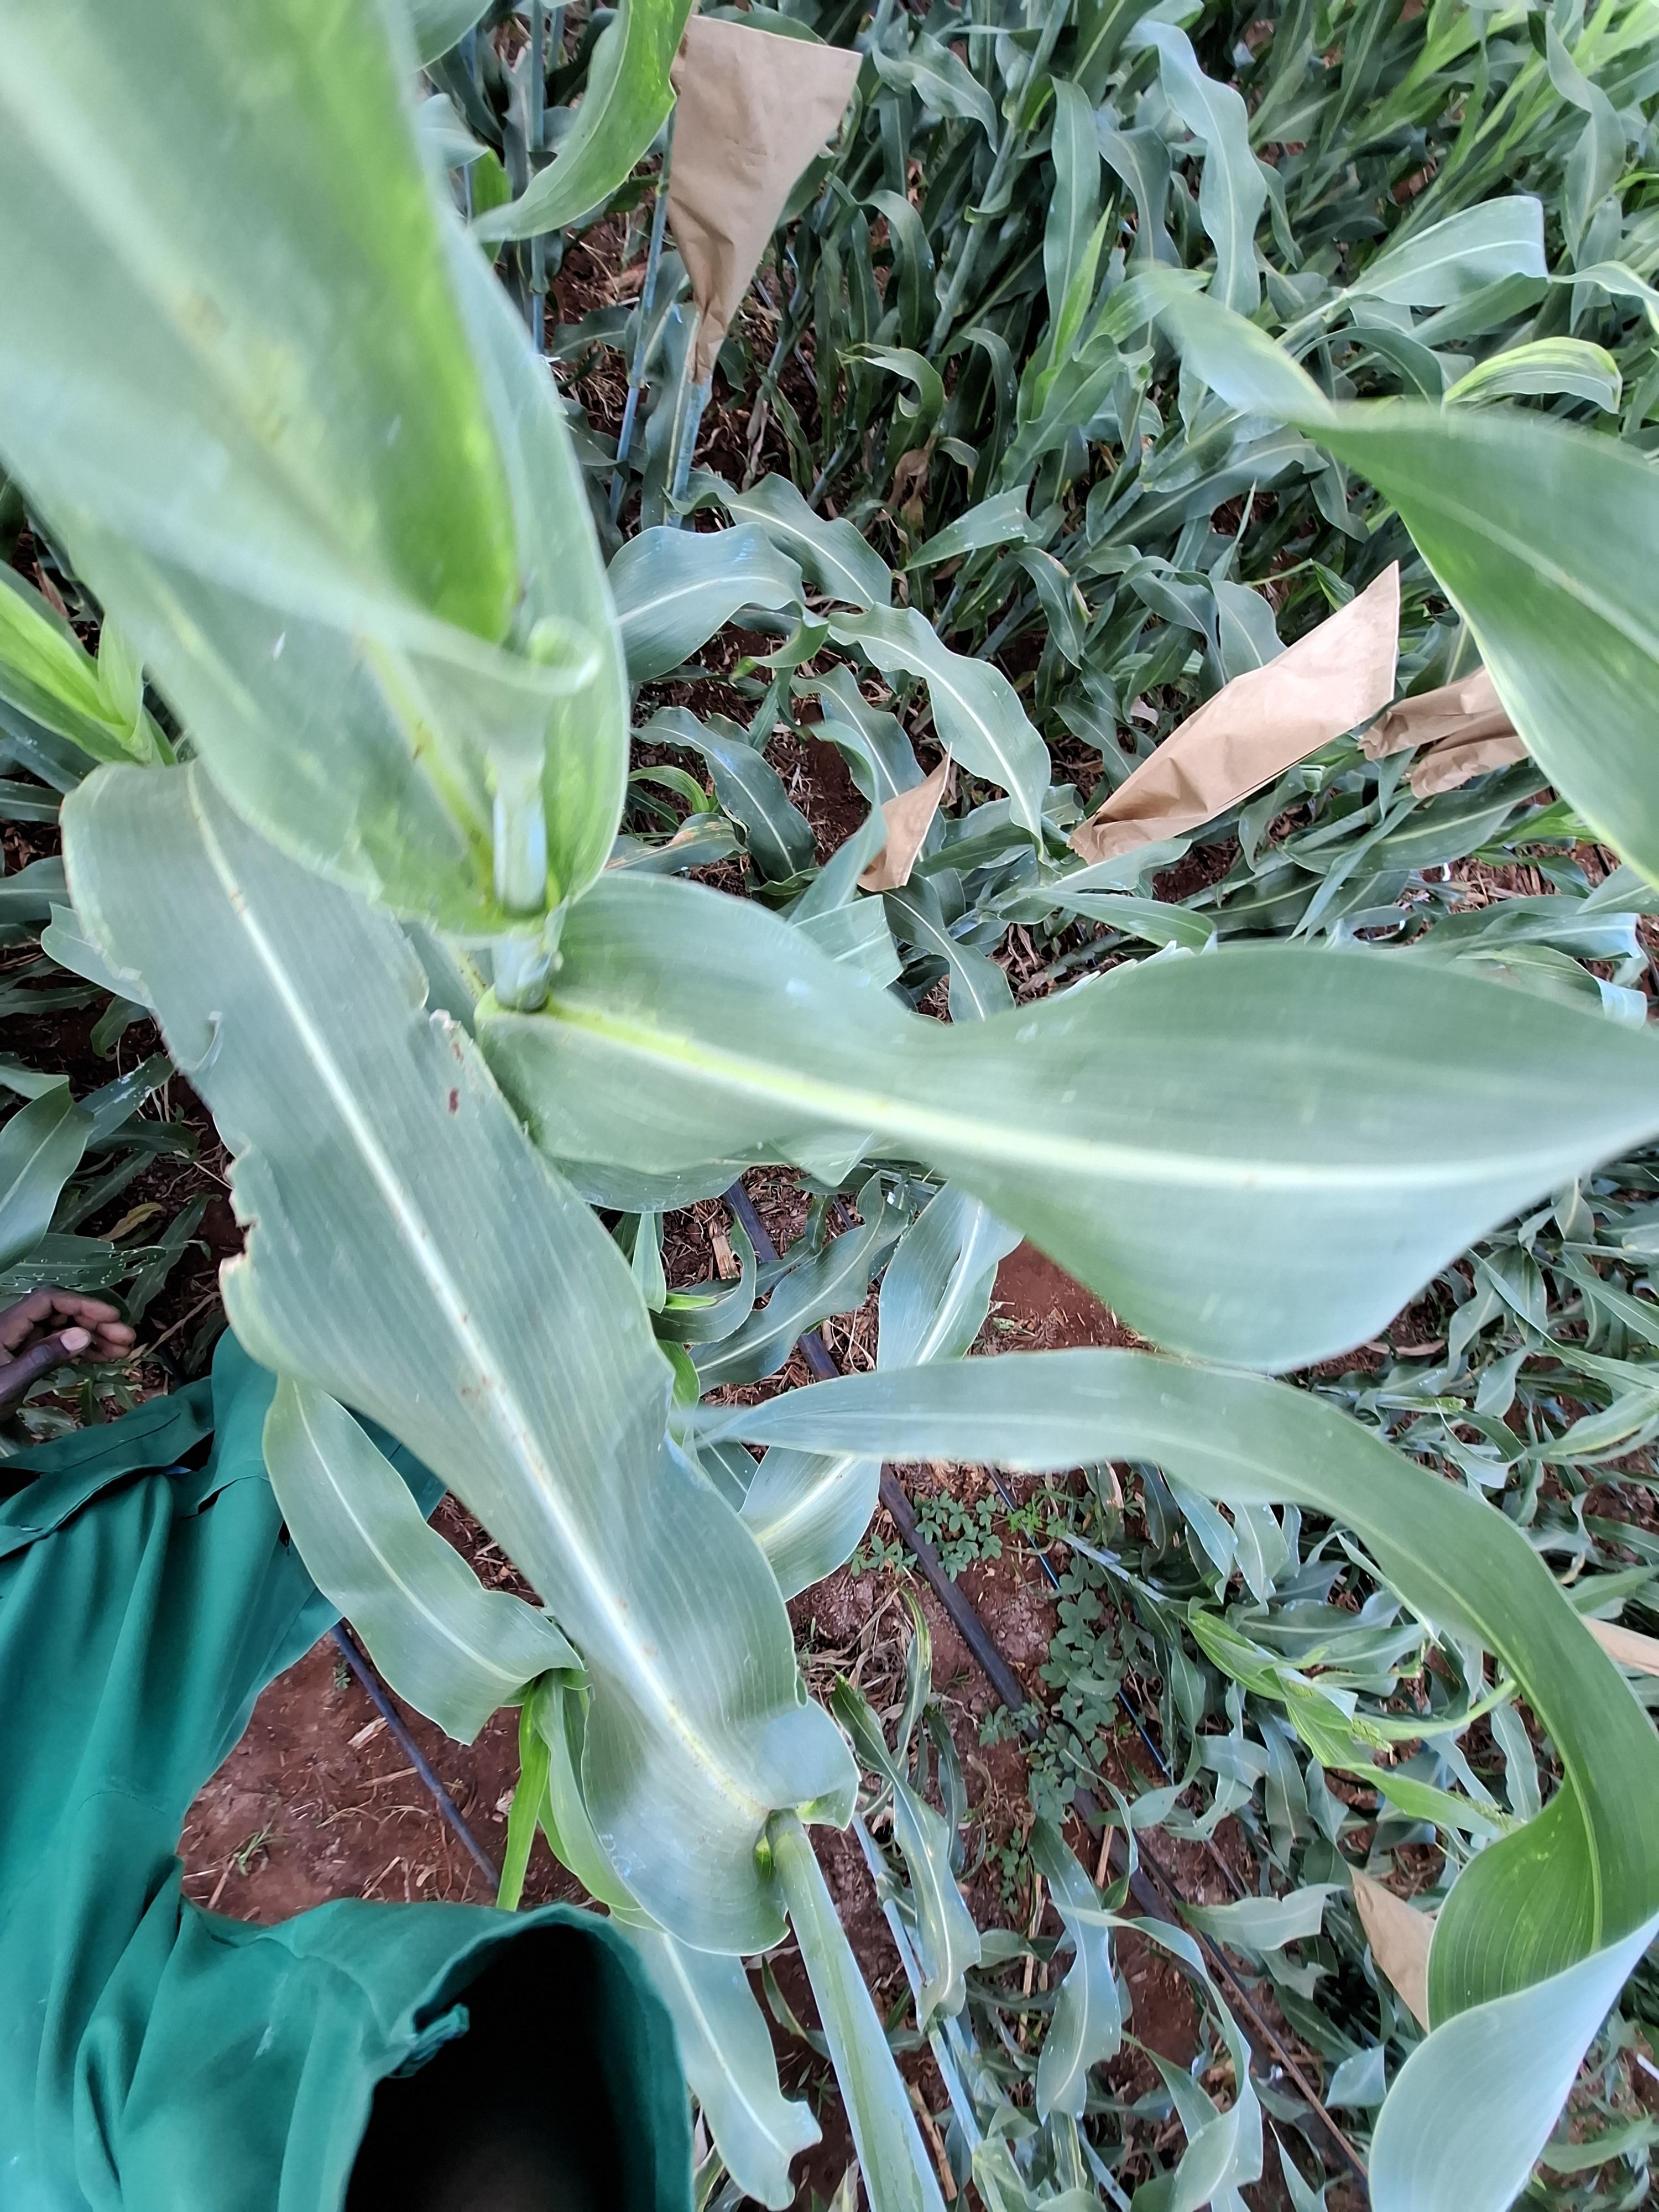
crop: sorghum
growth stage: vegetative
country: Kenya
